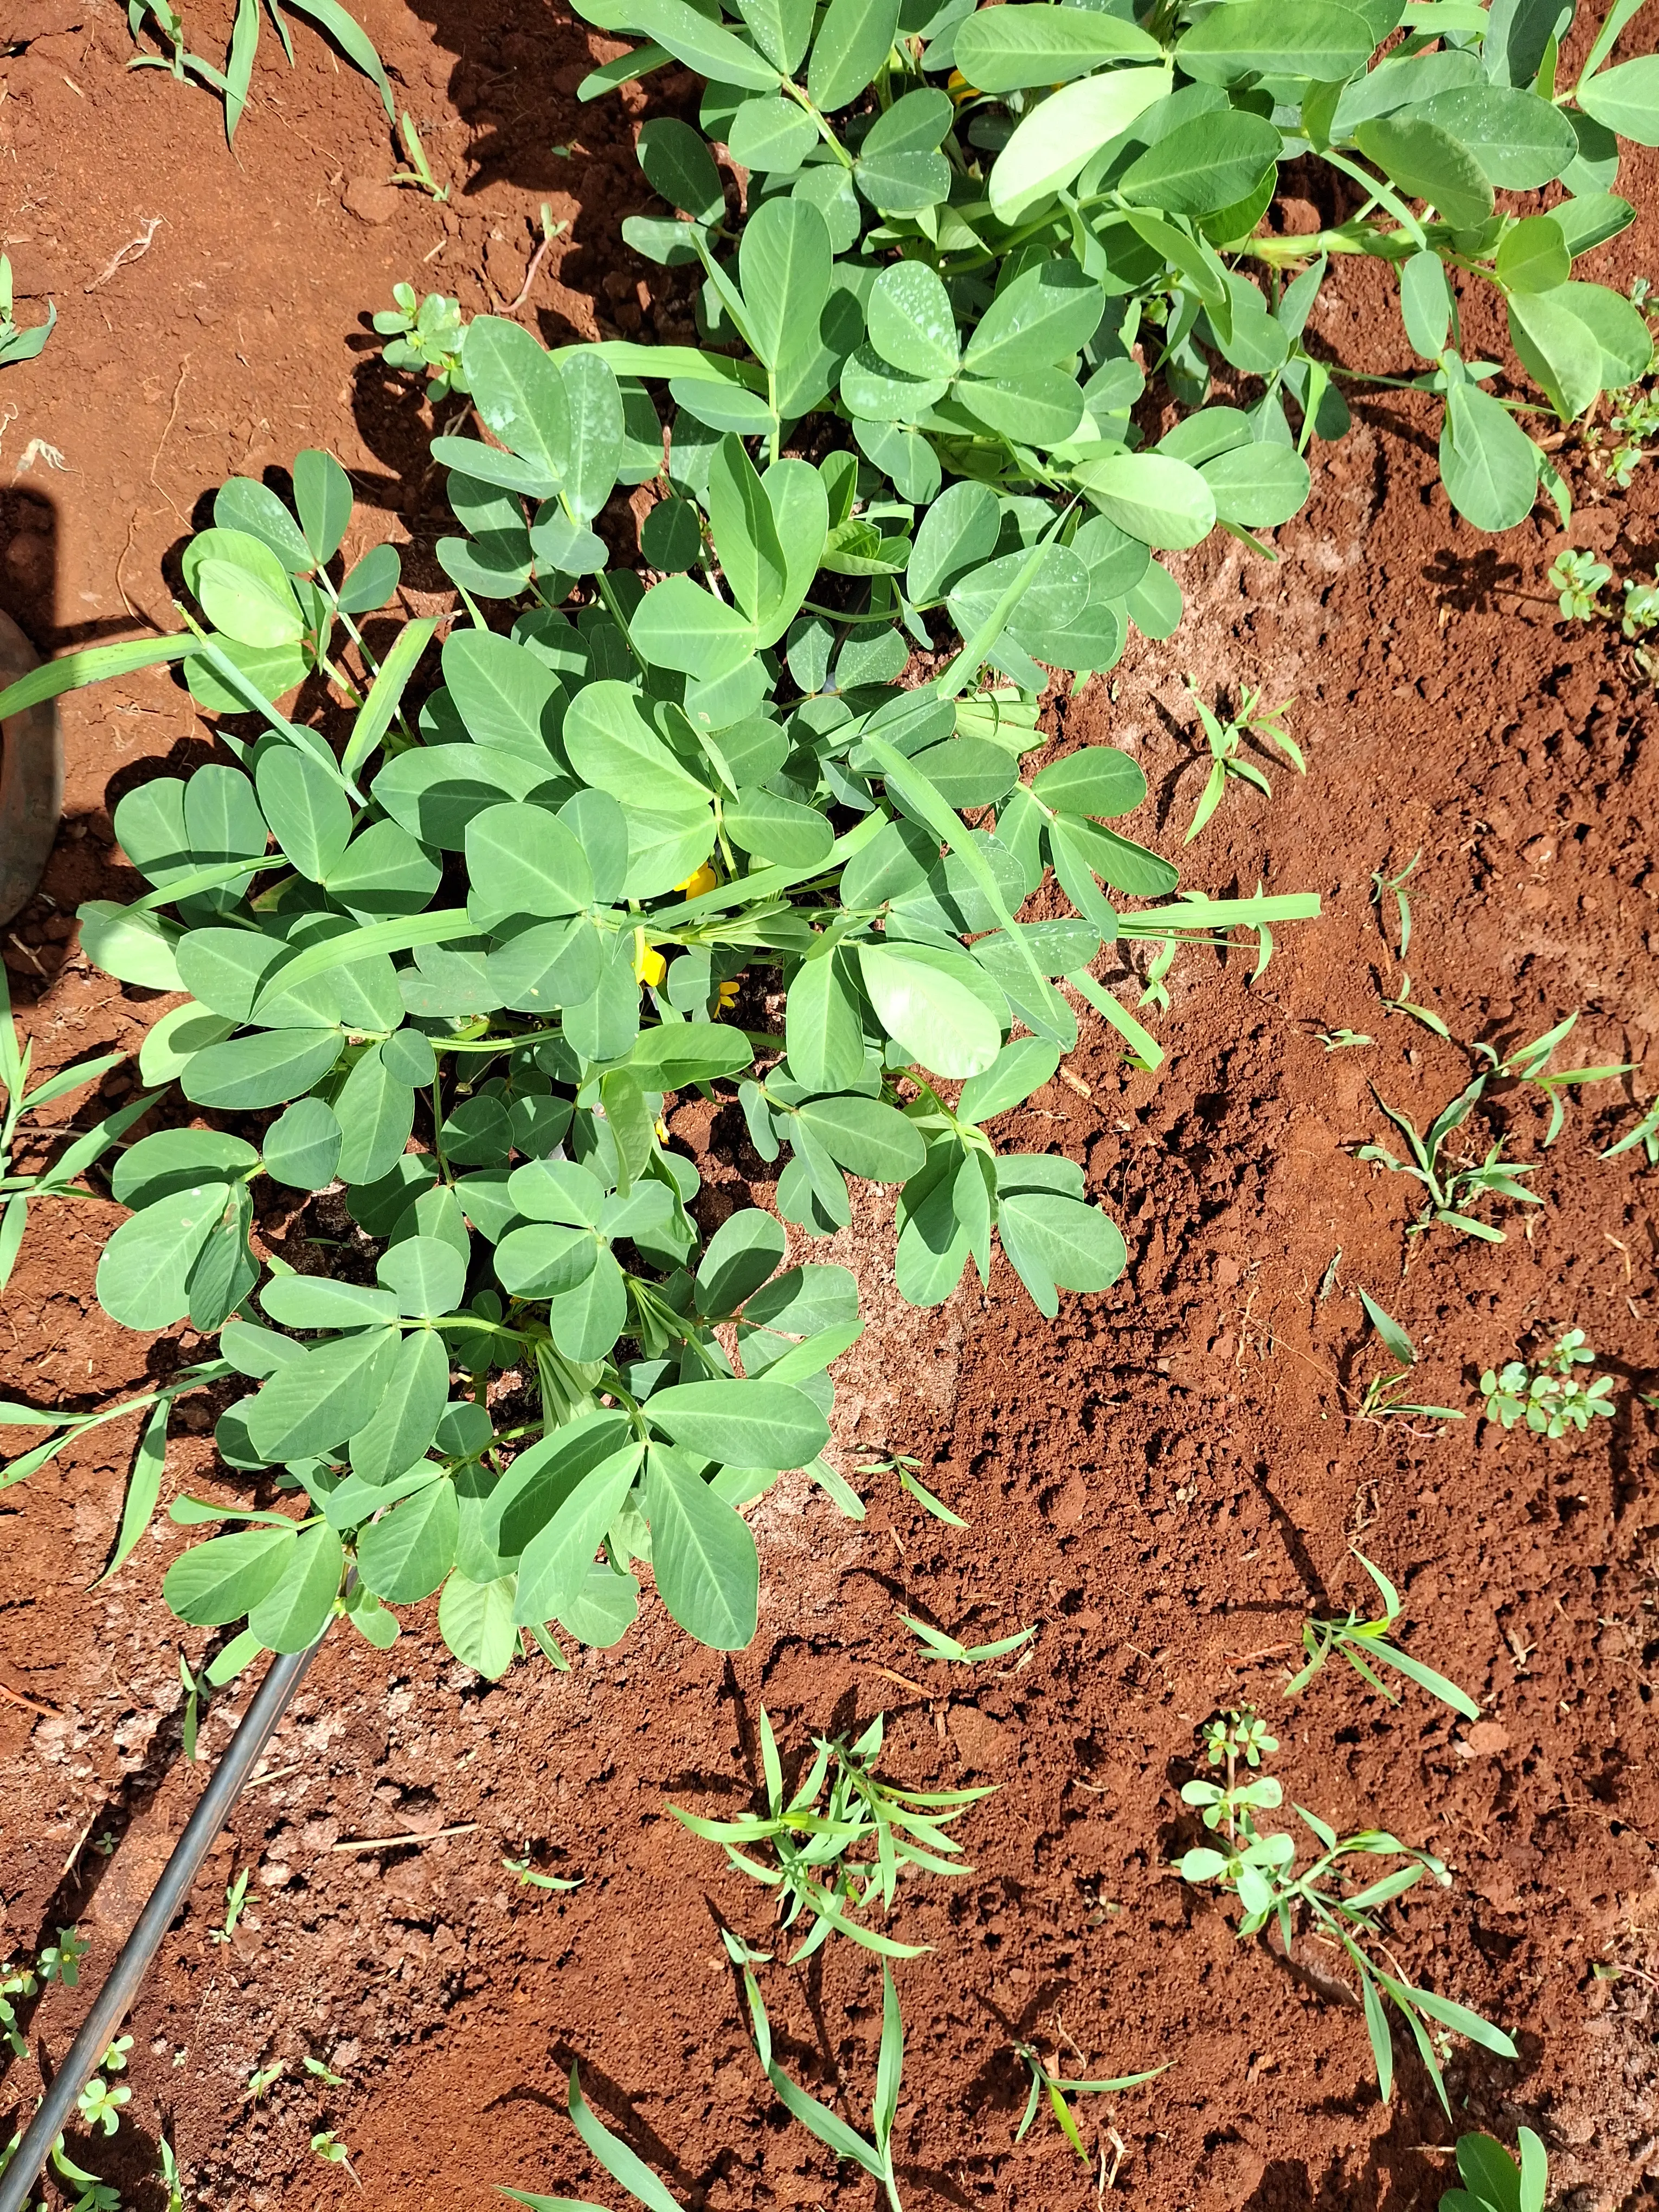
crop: groundnut
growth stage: flowering
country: Kenya
